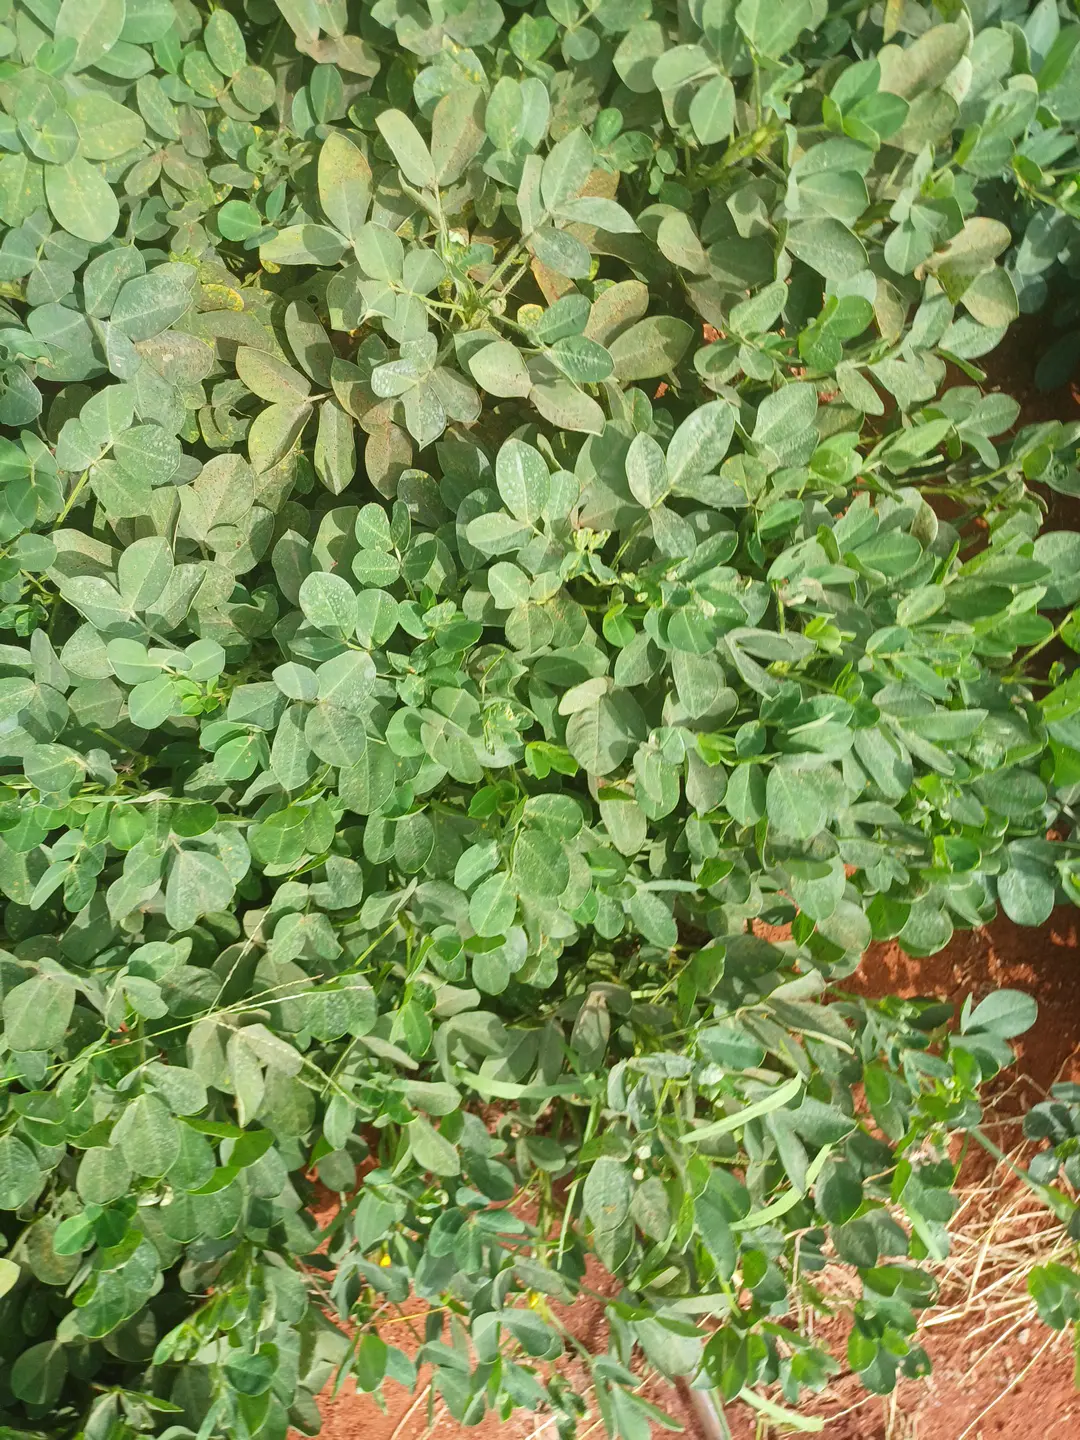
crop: groundnut
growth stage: pegging
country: Kenya
